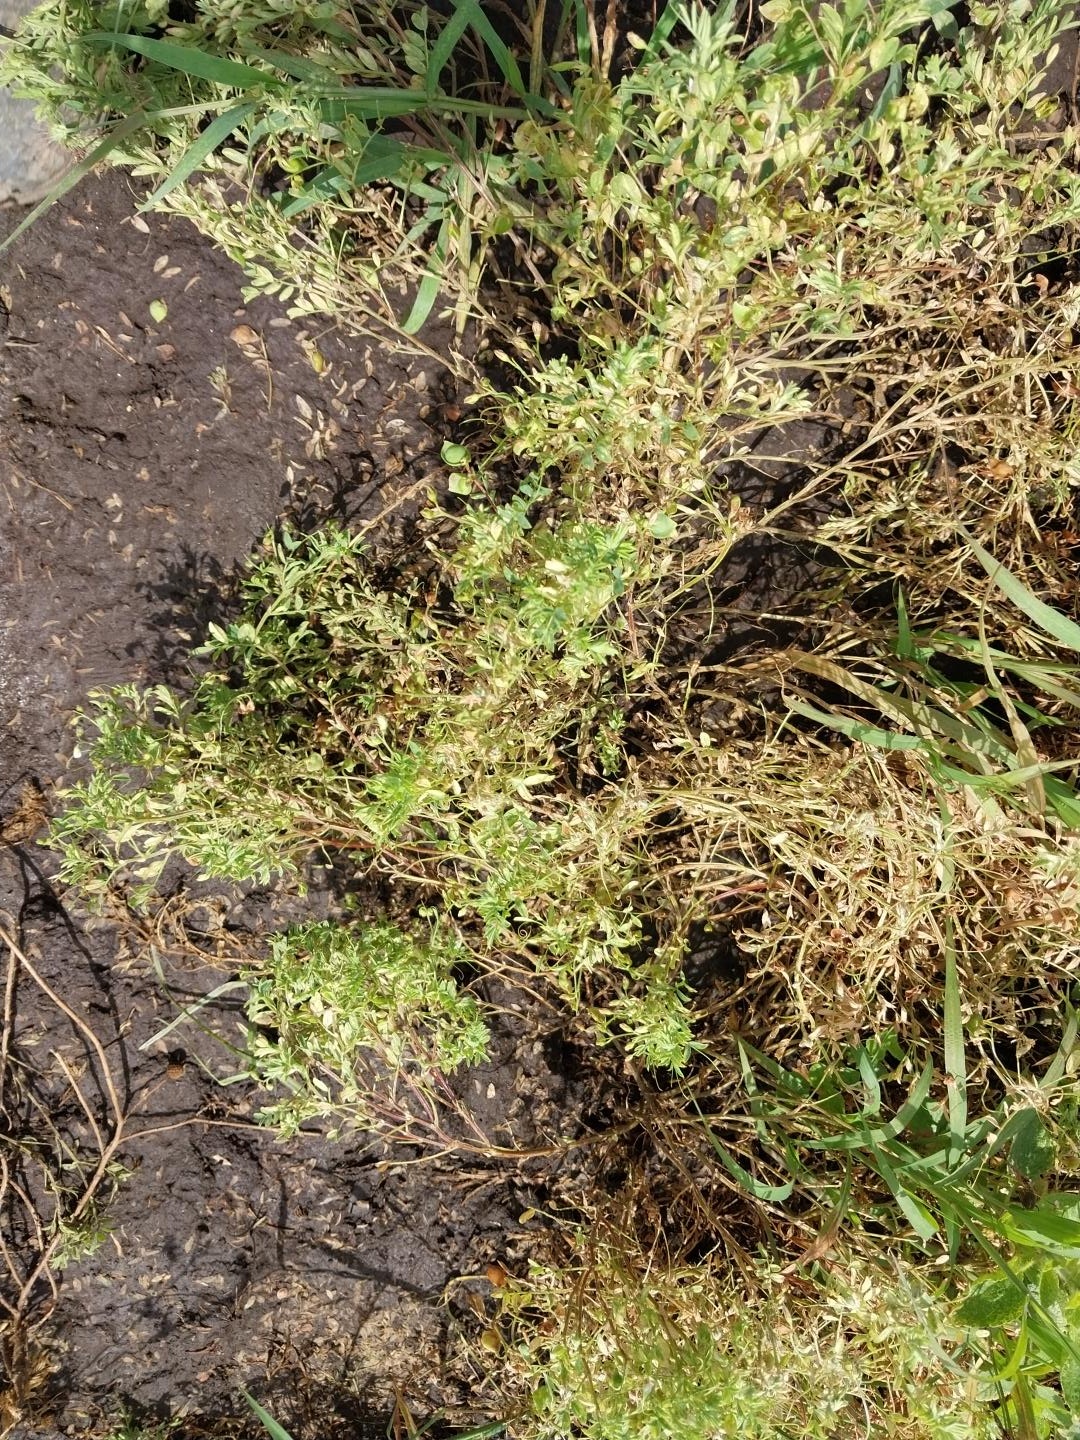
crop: lentil
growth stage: development pod
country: Tanzania
